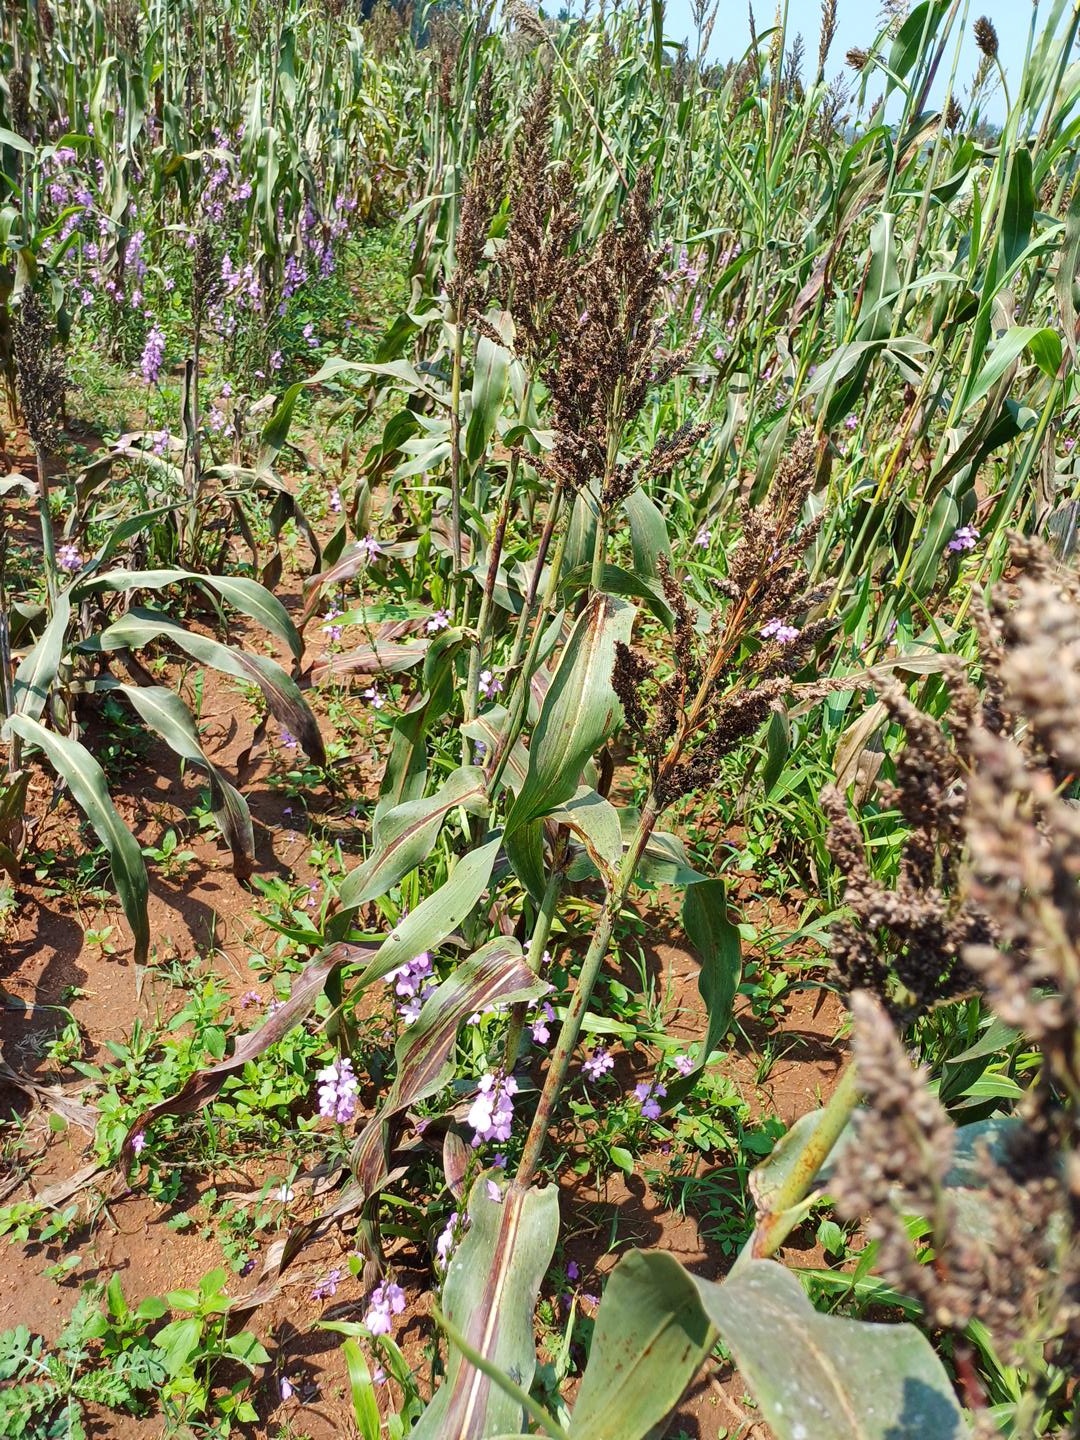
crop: sorghum
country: Kenya
